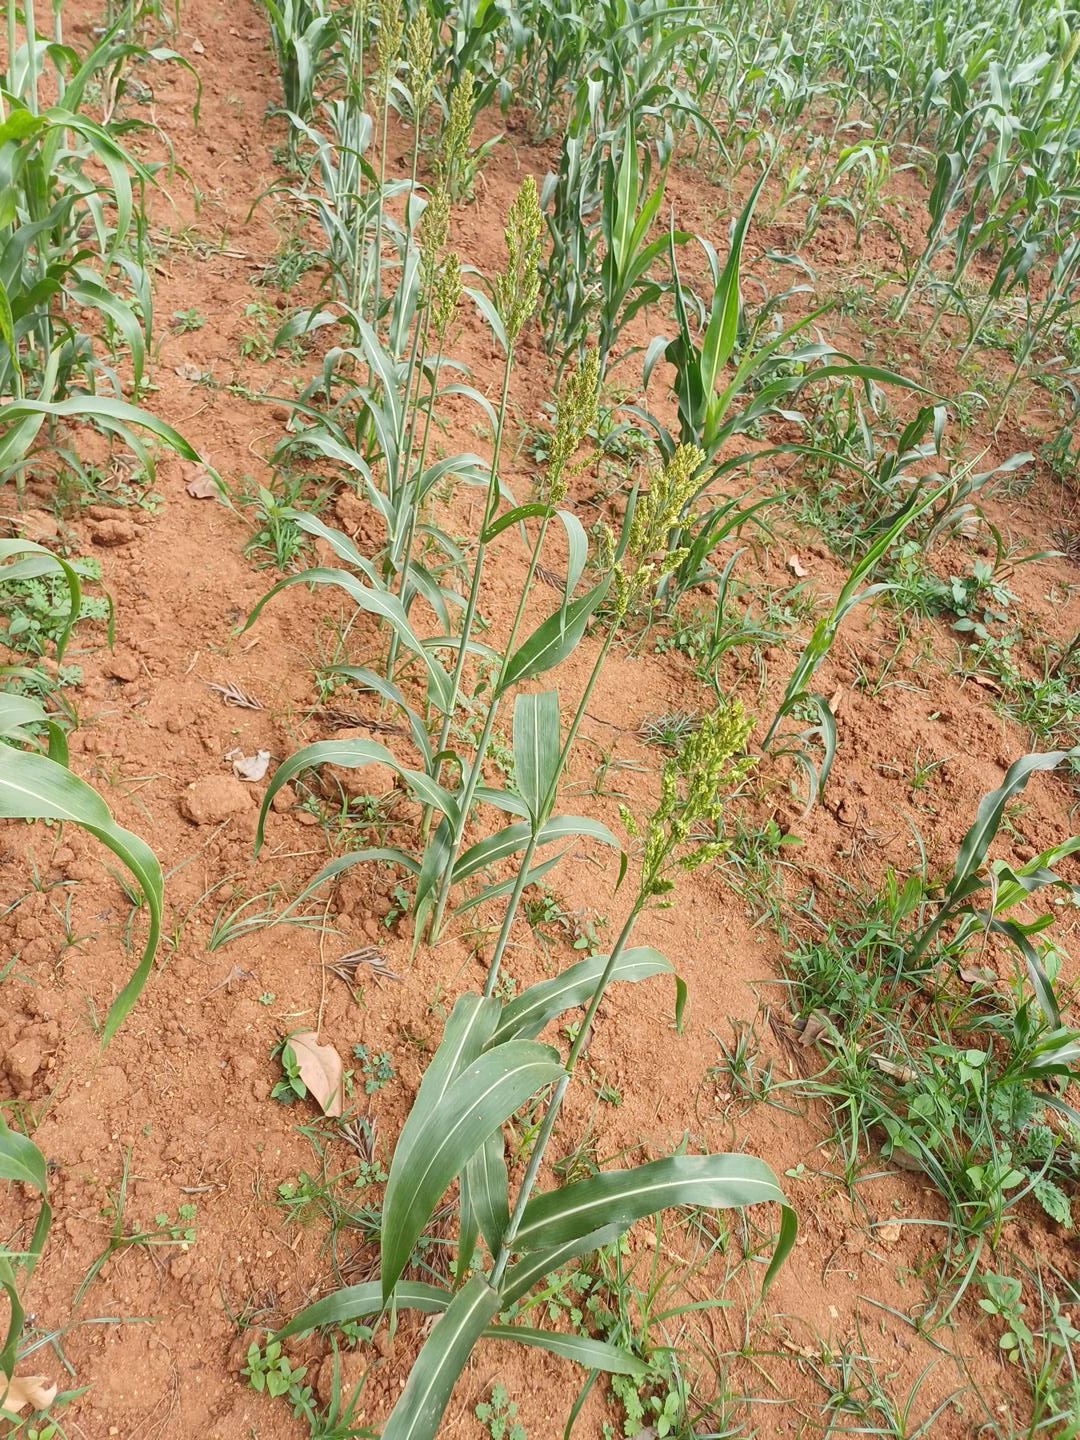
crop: sorghum
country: Kenya
